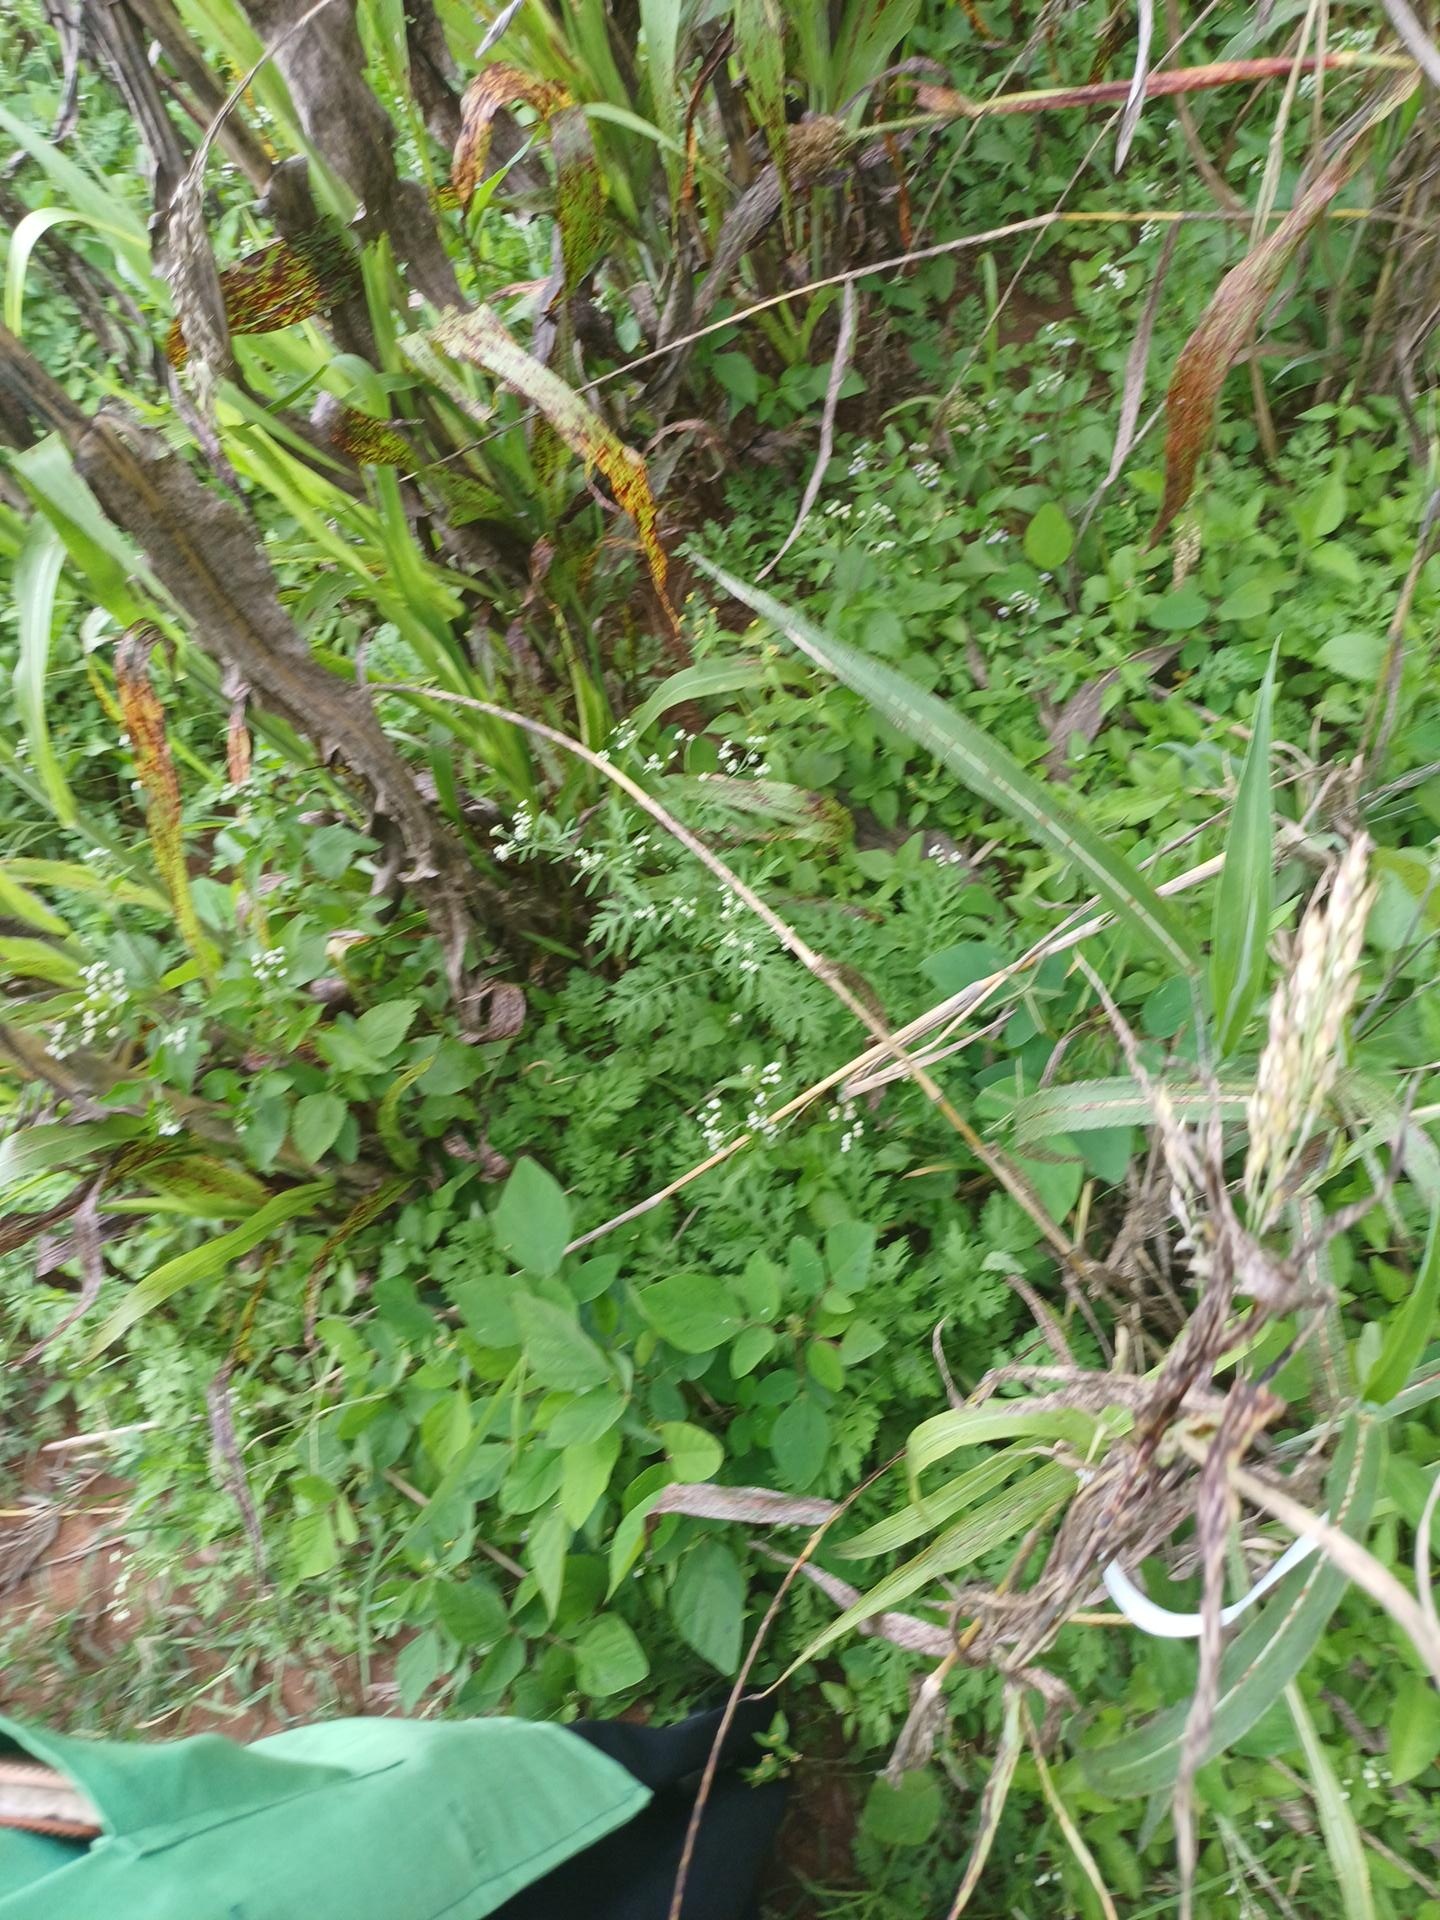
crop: sorghum
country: Kenya
